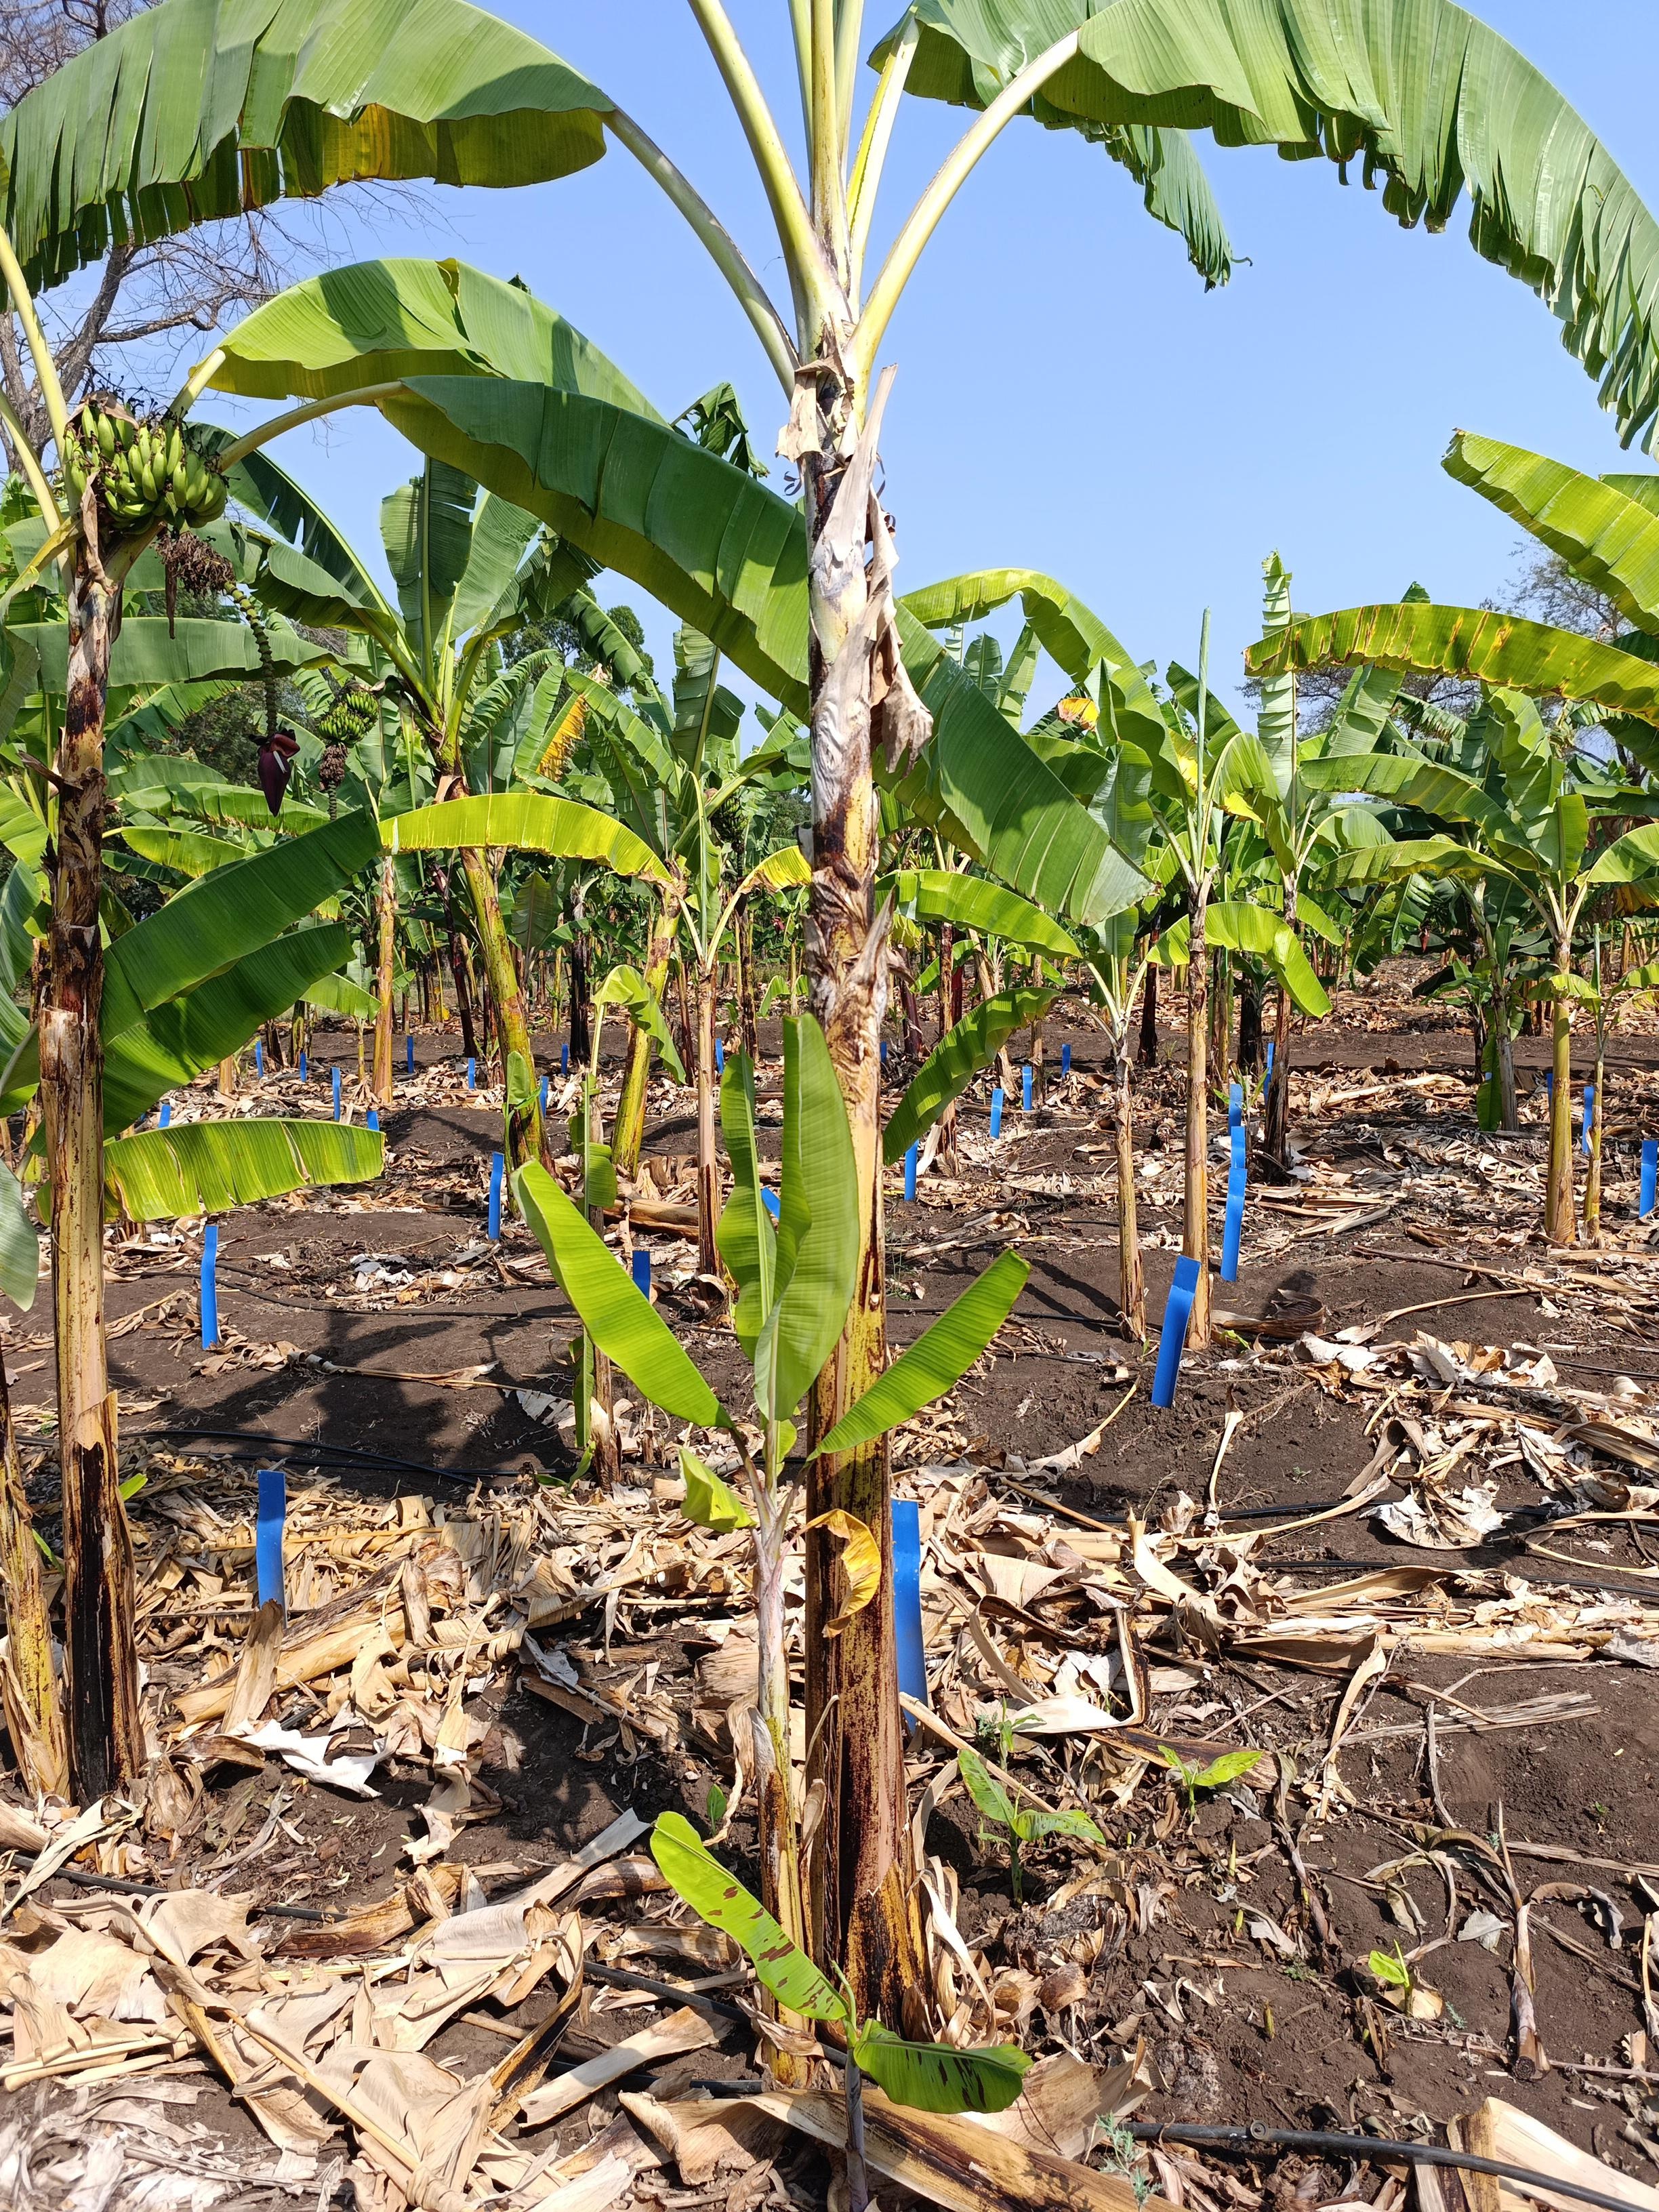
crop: banana
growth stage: vegetative
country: Tanzania
